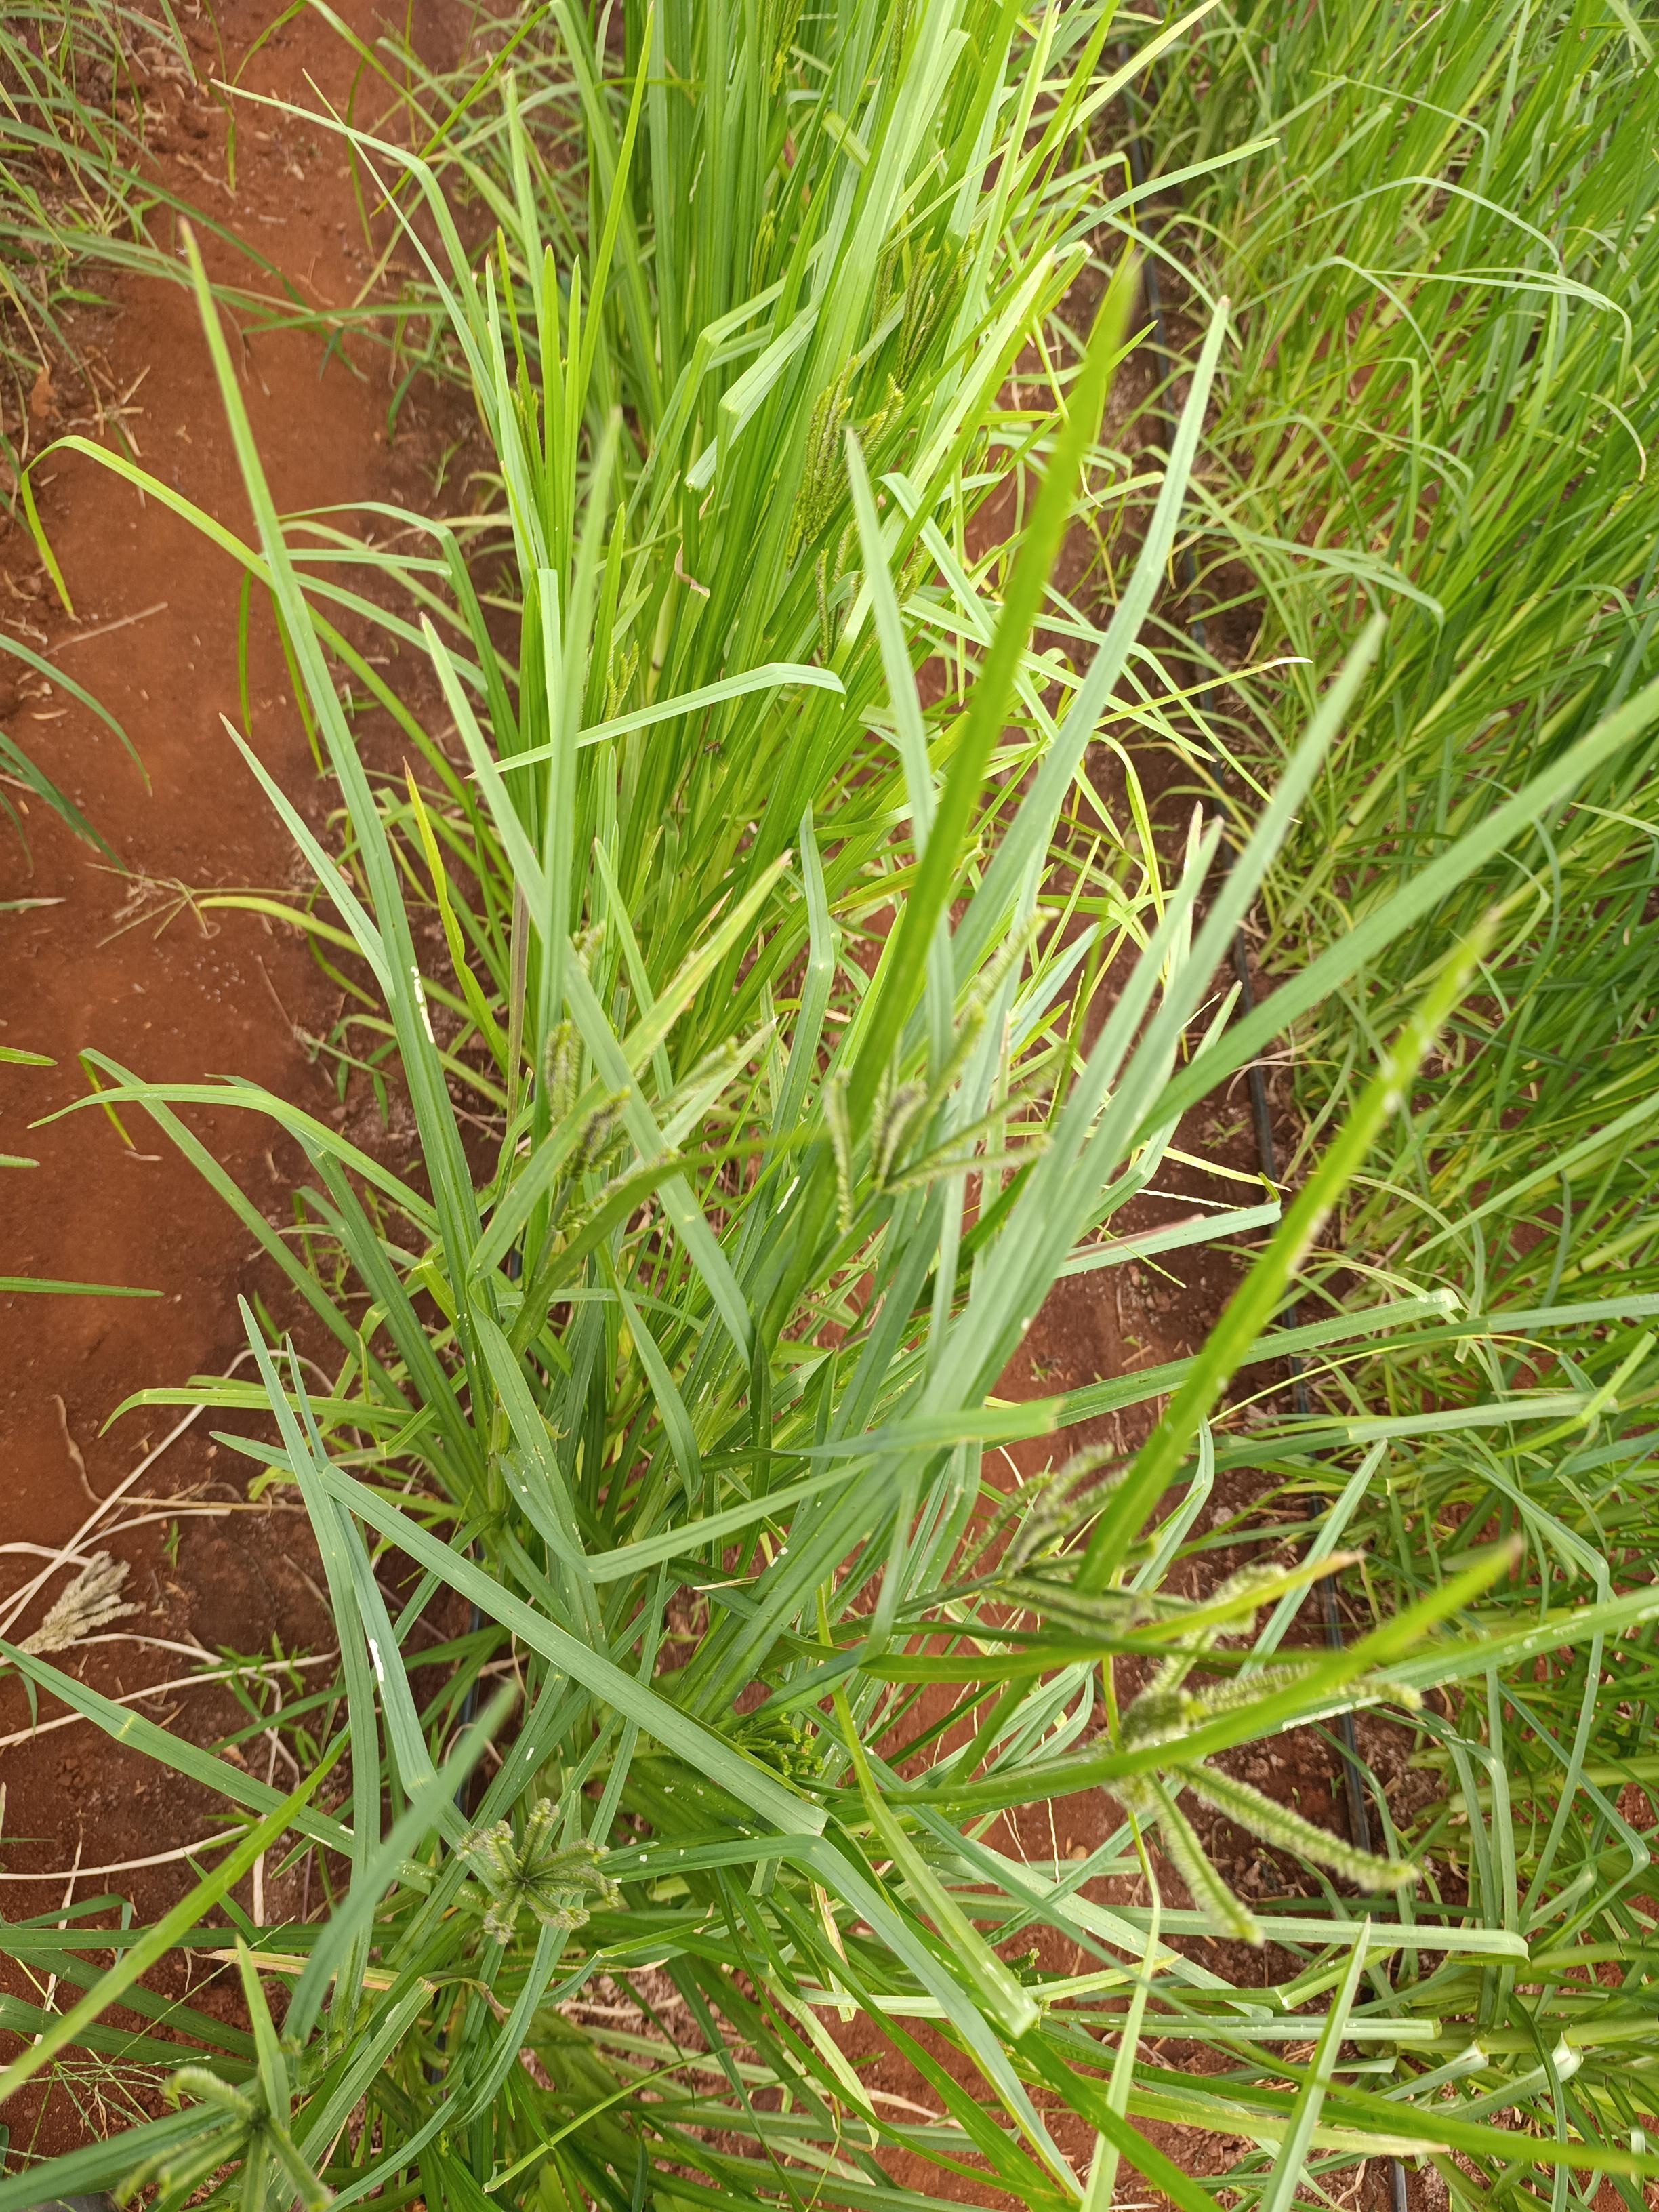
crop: finger millet
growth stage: flowering
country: Kenya
